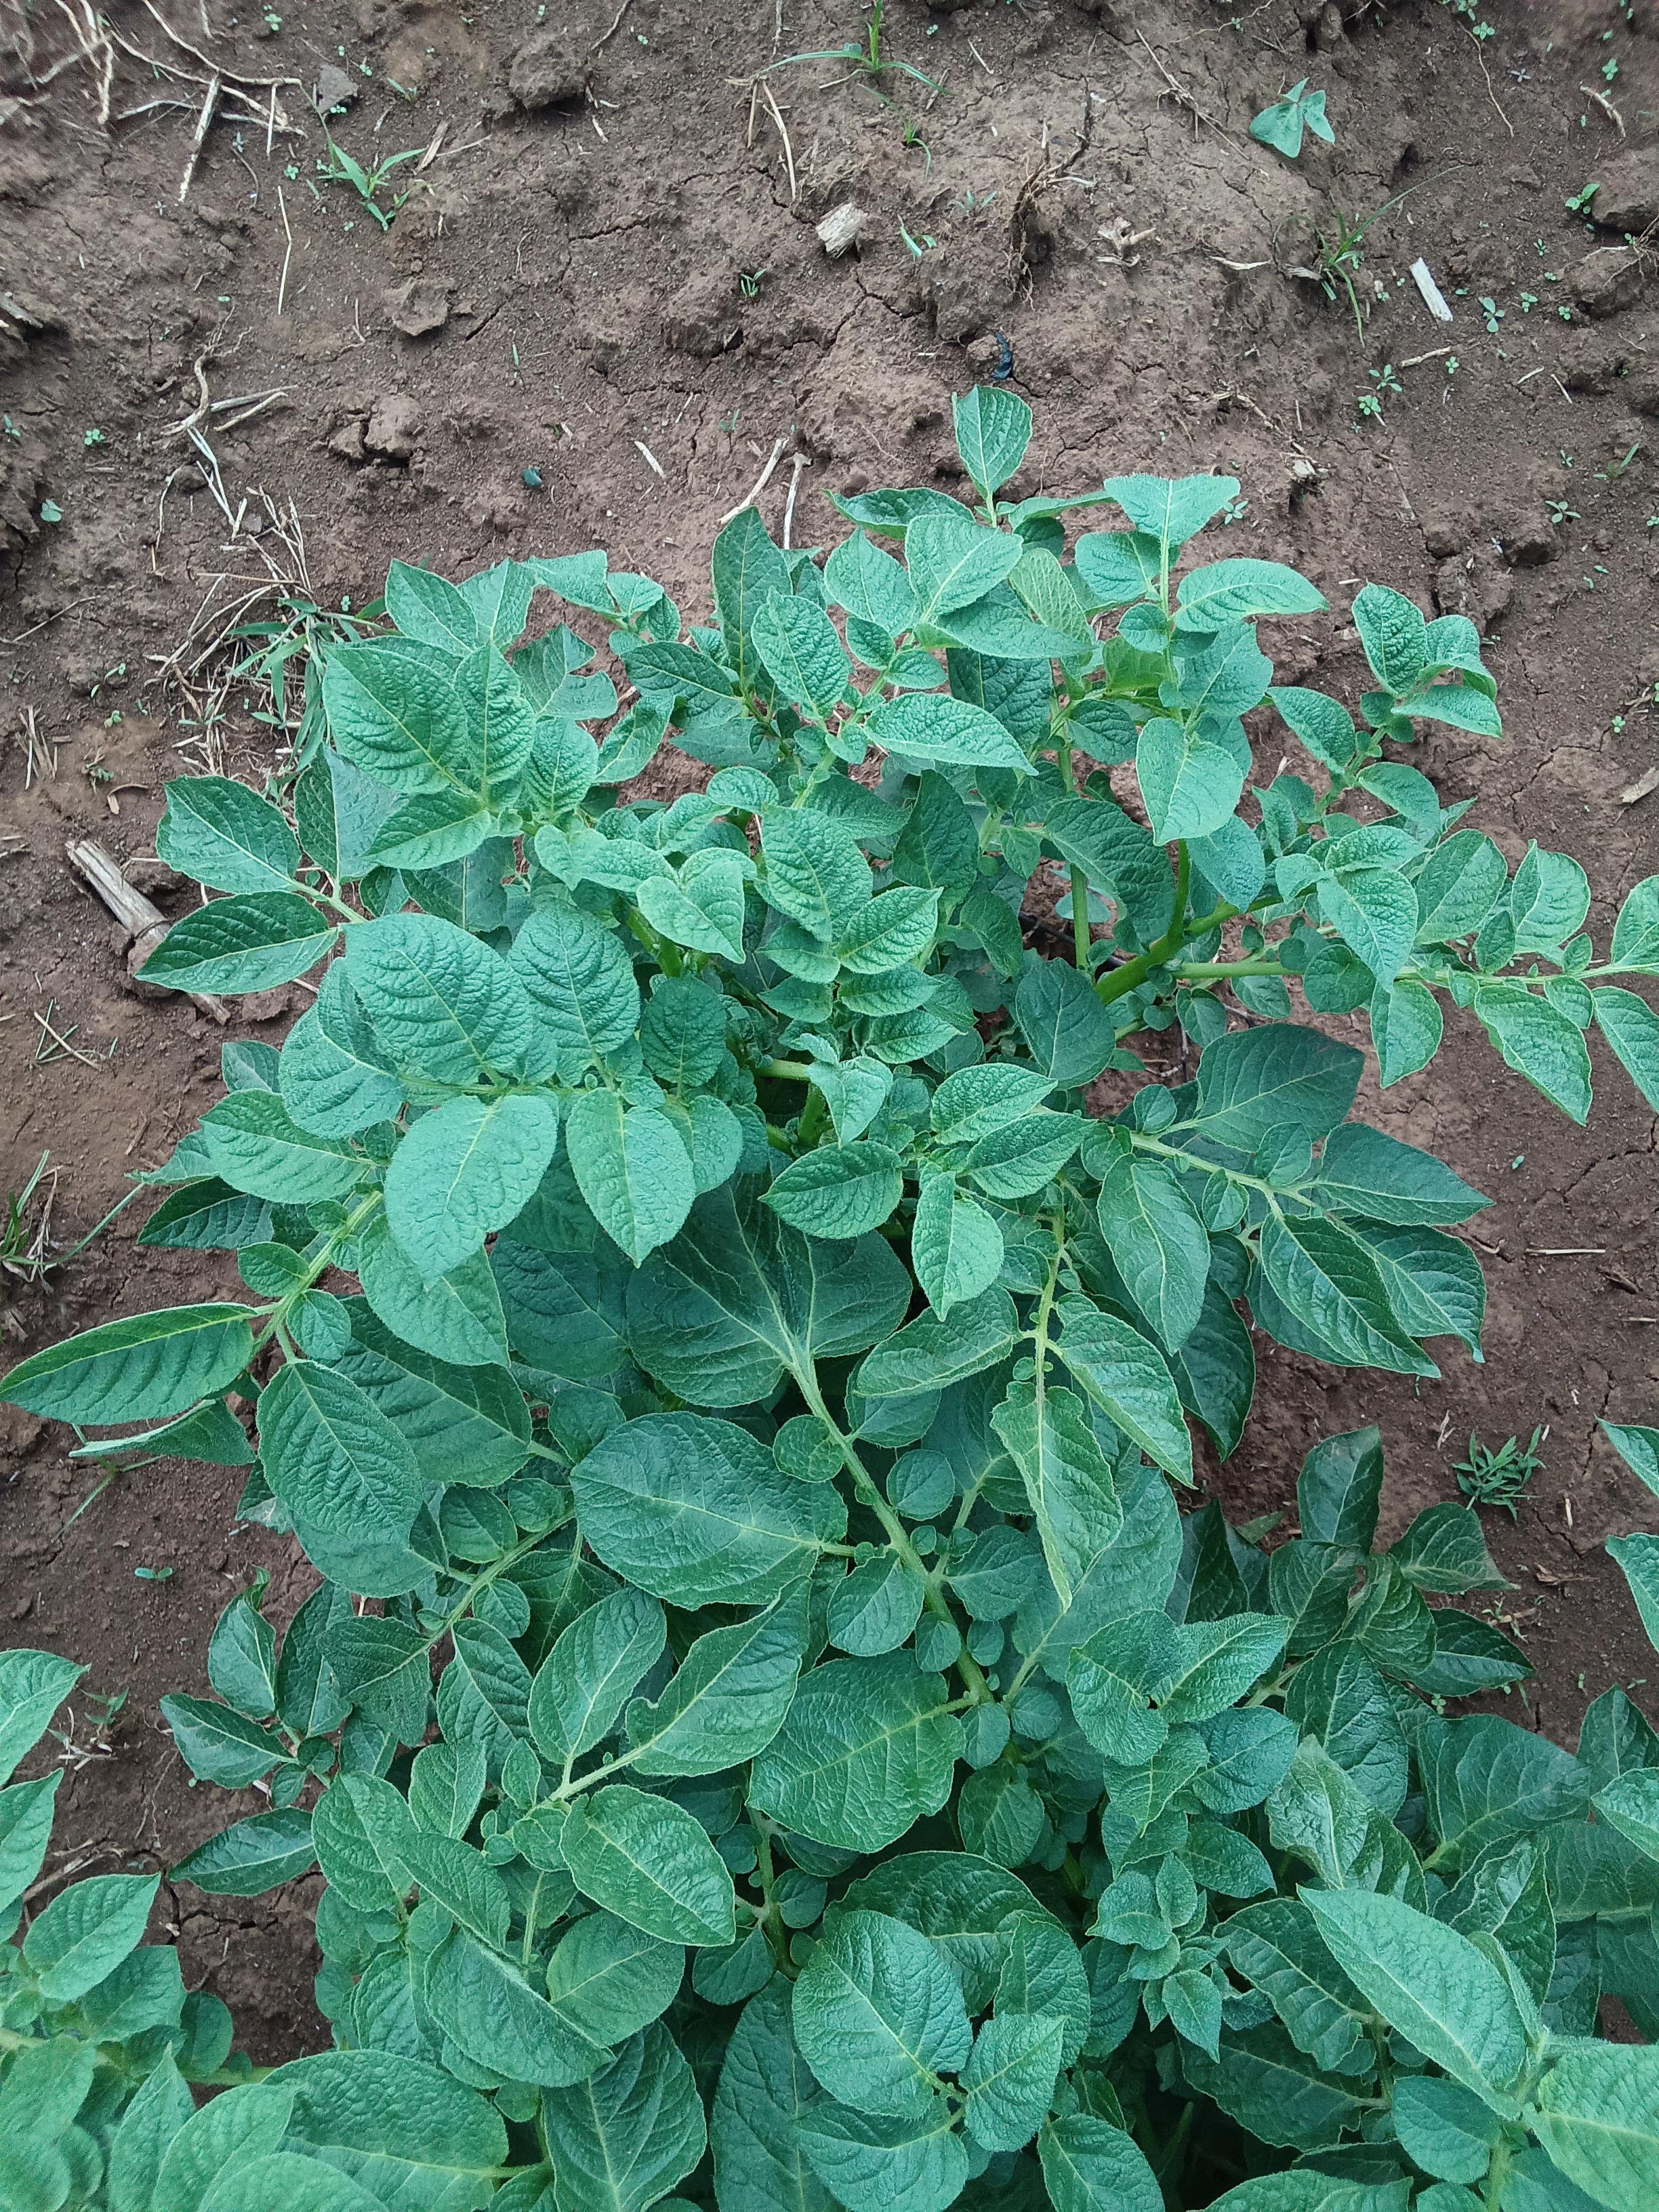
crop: potato
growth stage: vegetative
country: Kenya
